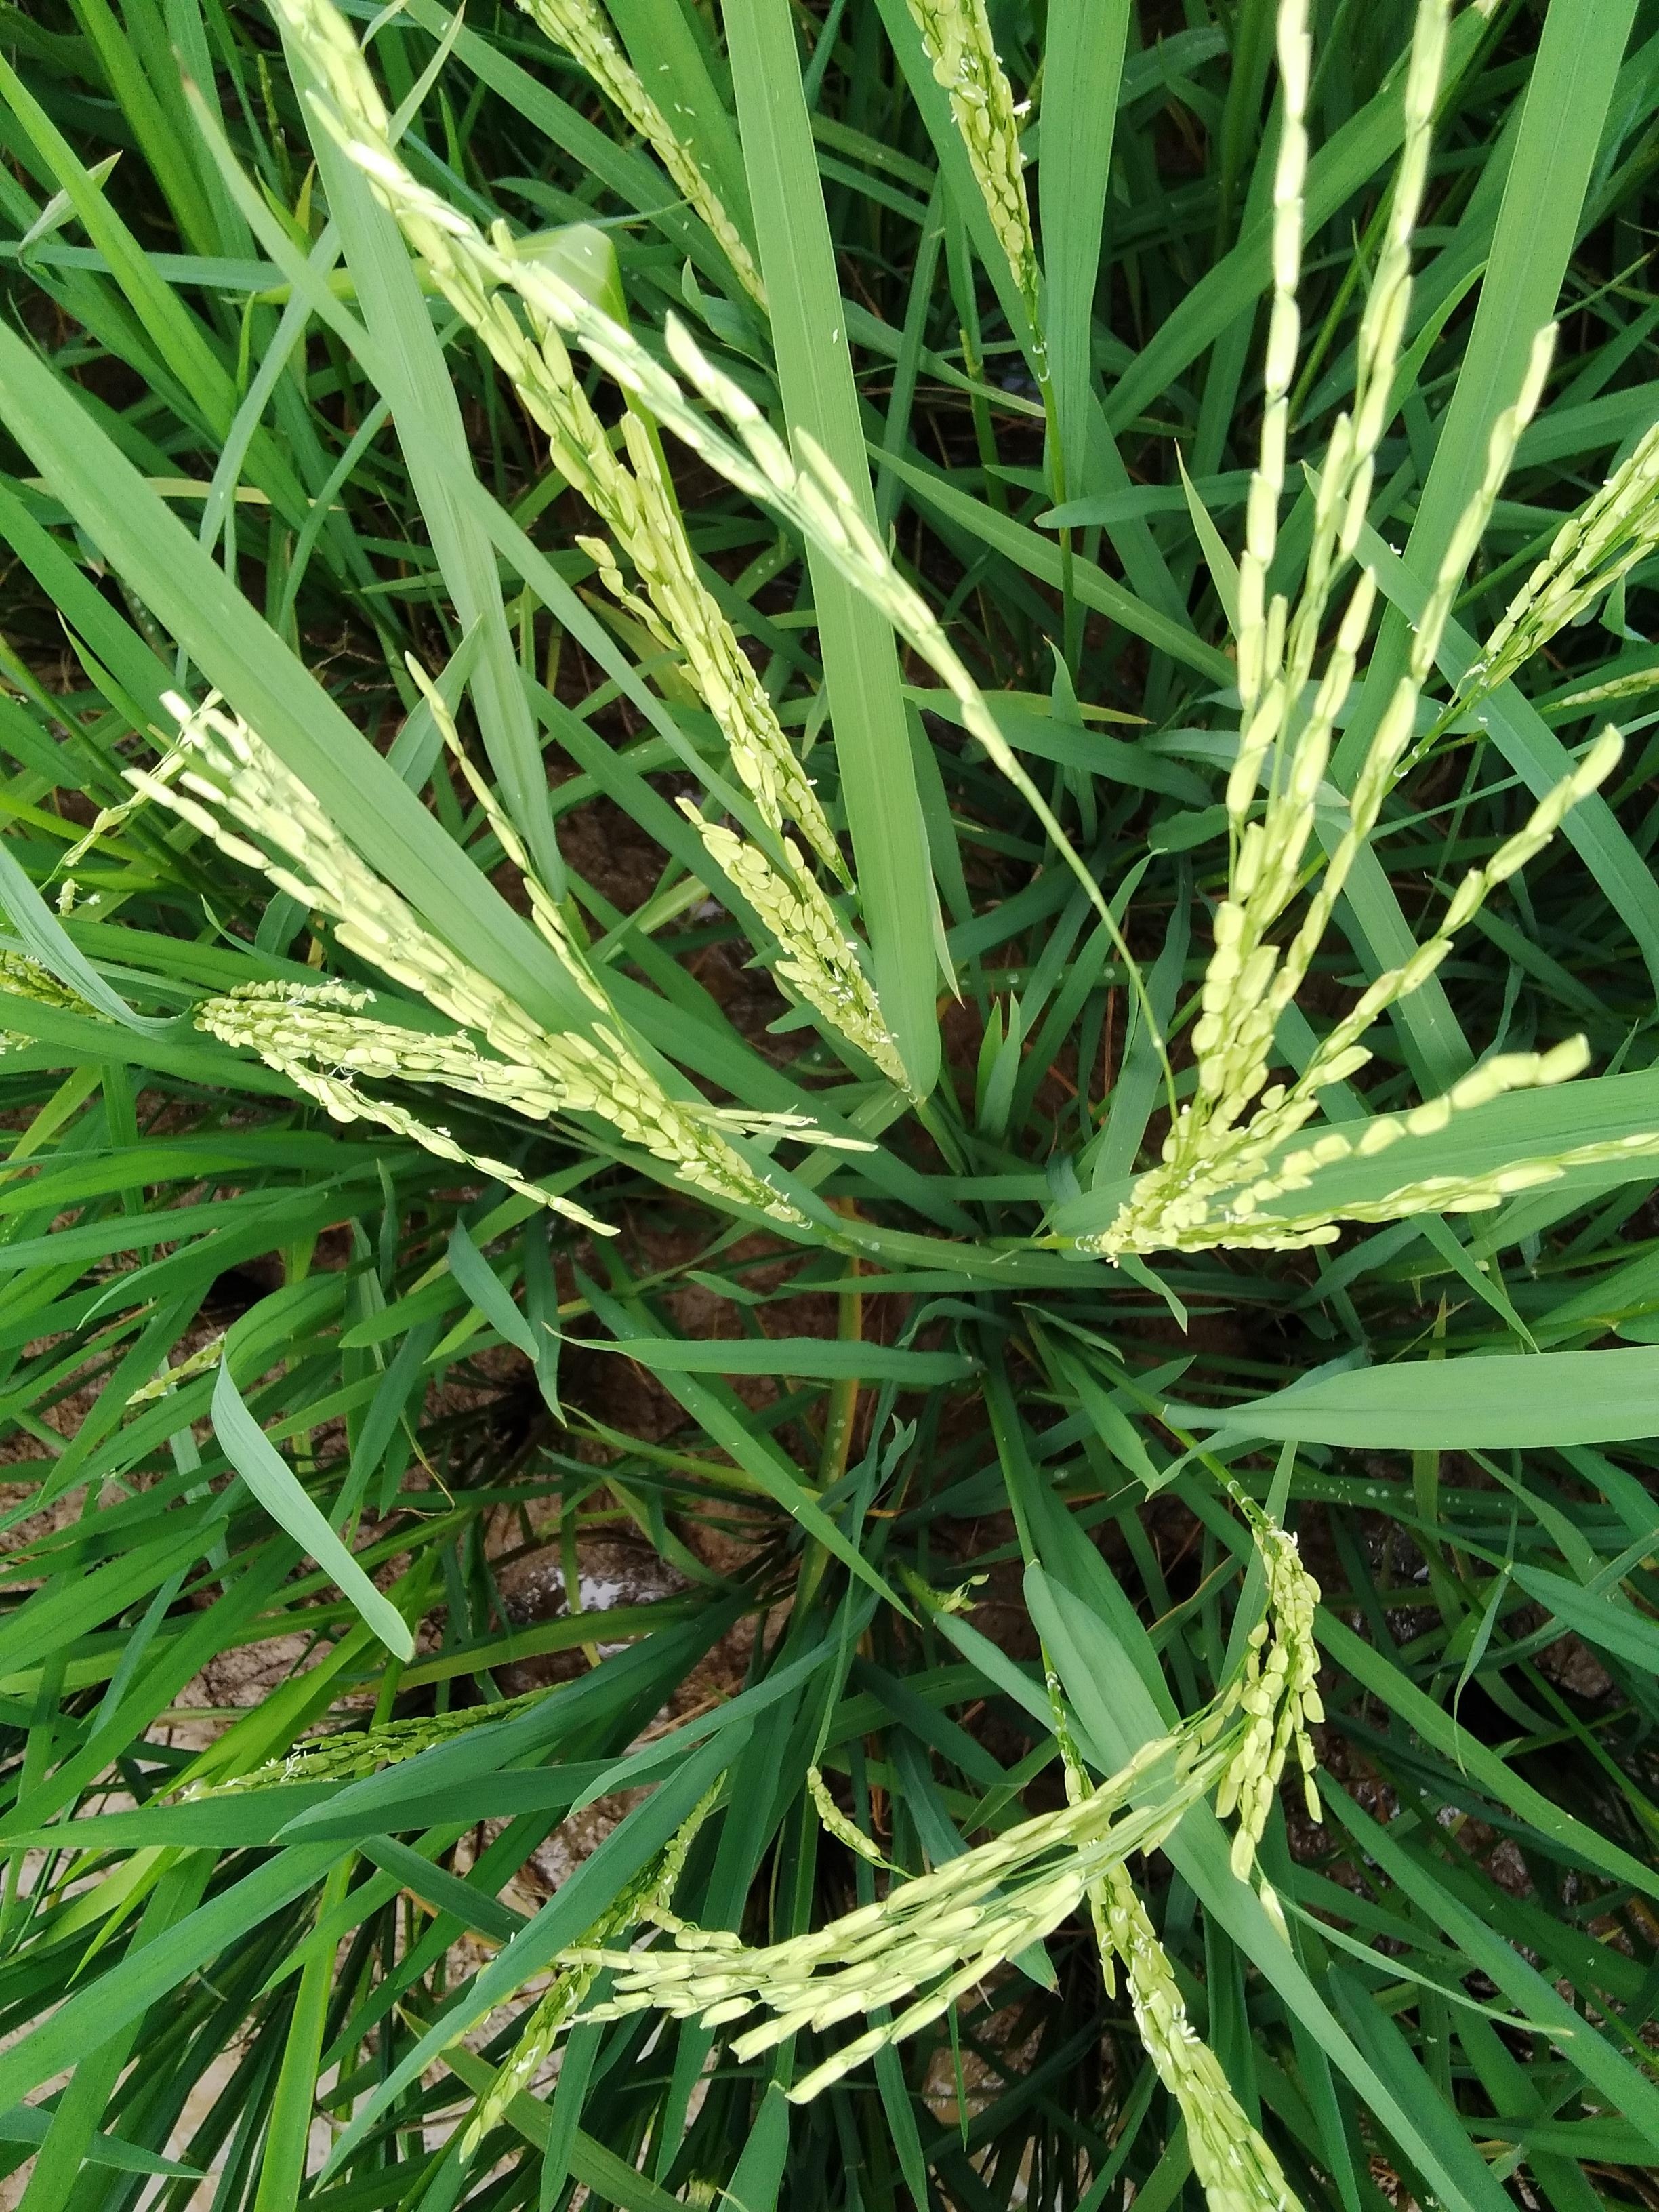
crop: rice
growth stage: flowering
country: Nigeria
